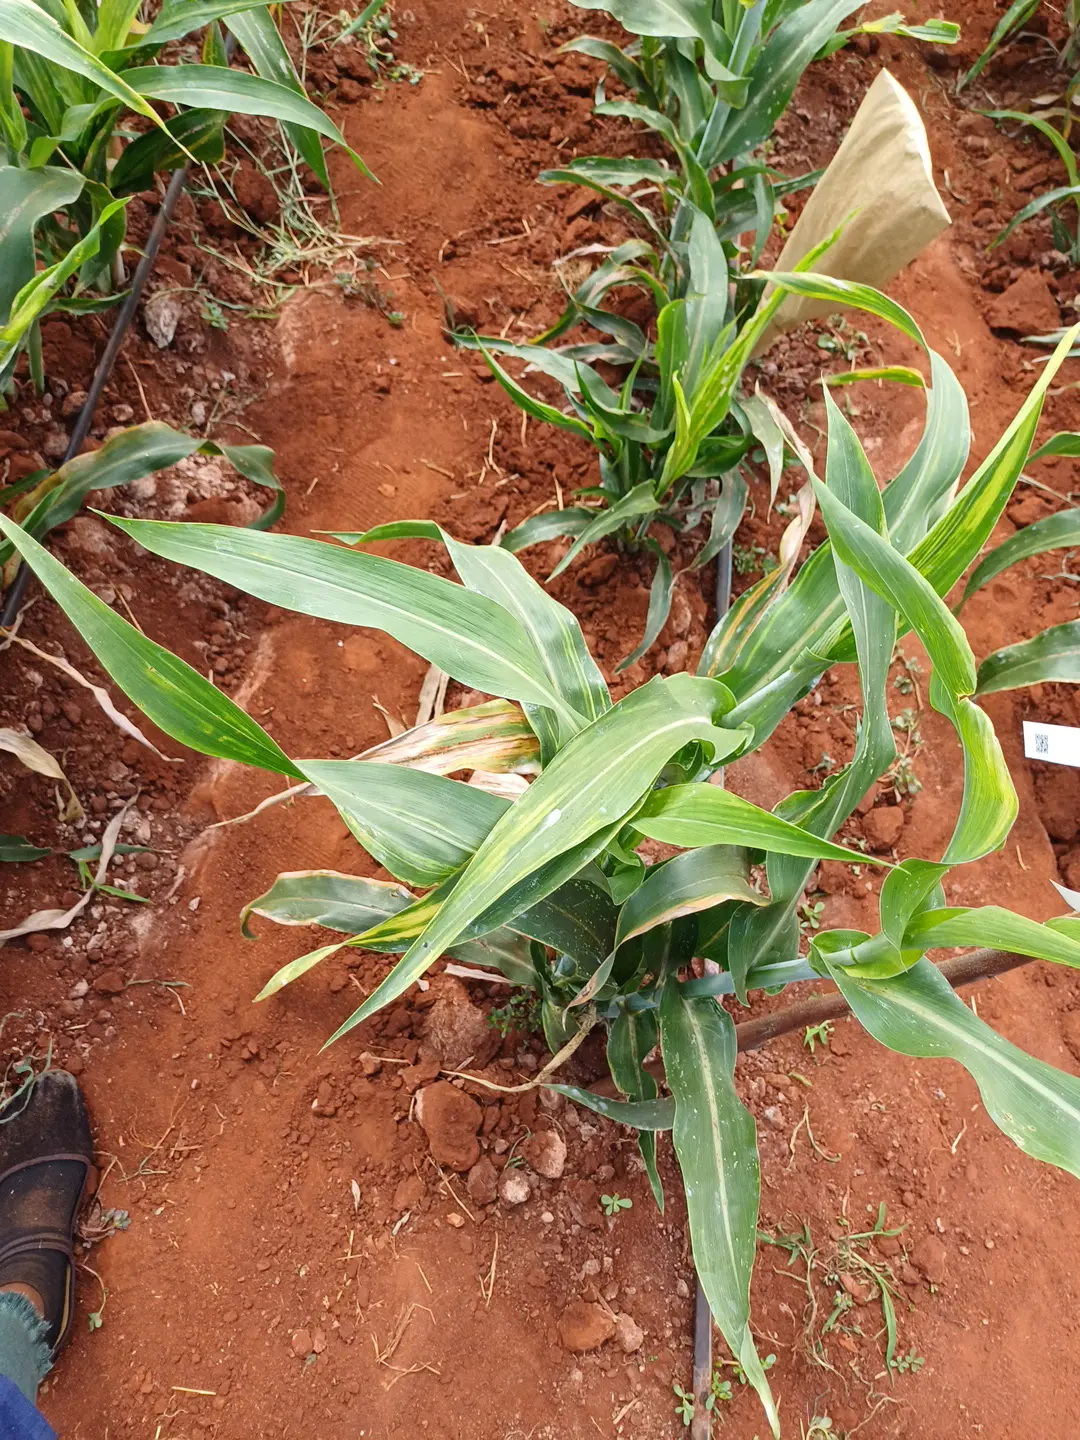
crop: sorghum
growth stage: vegetative
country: Kenya
